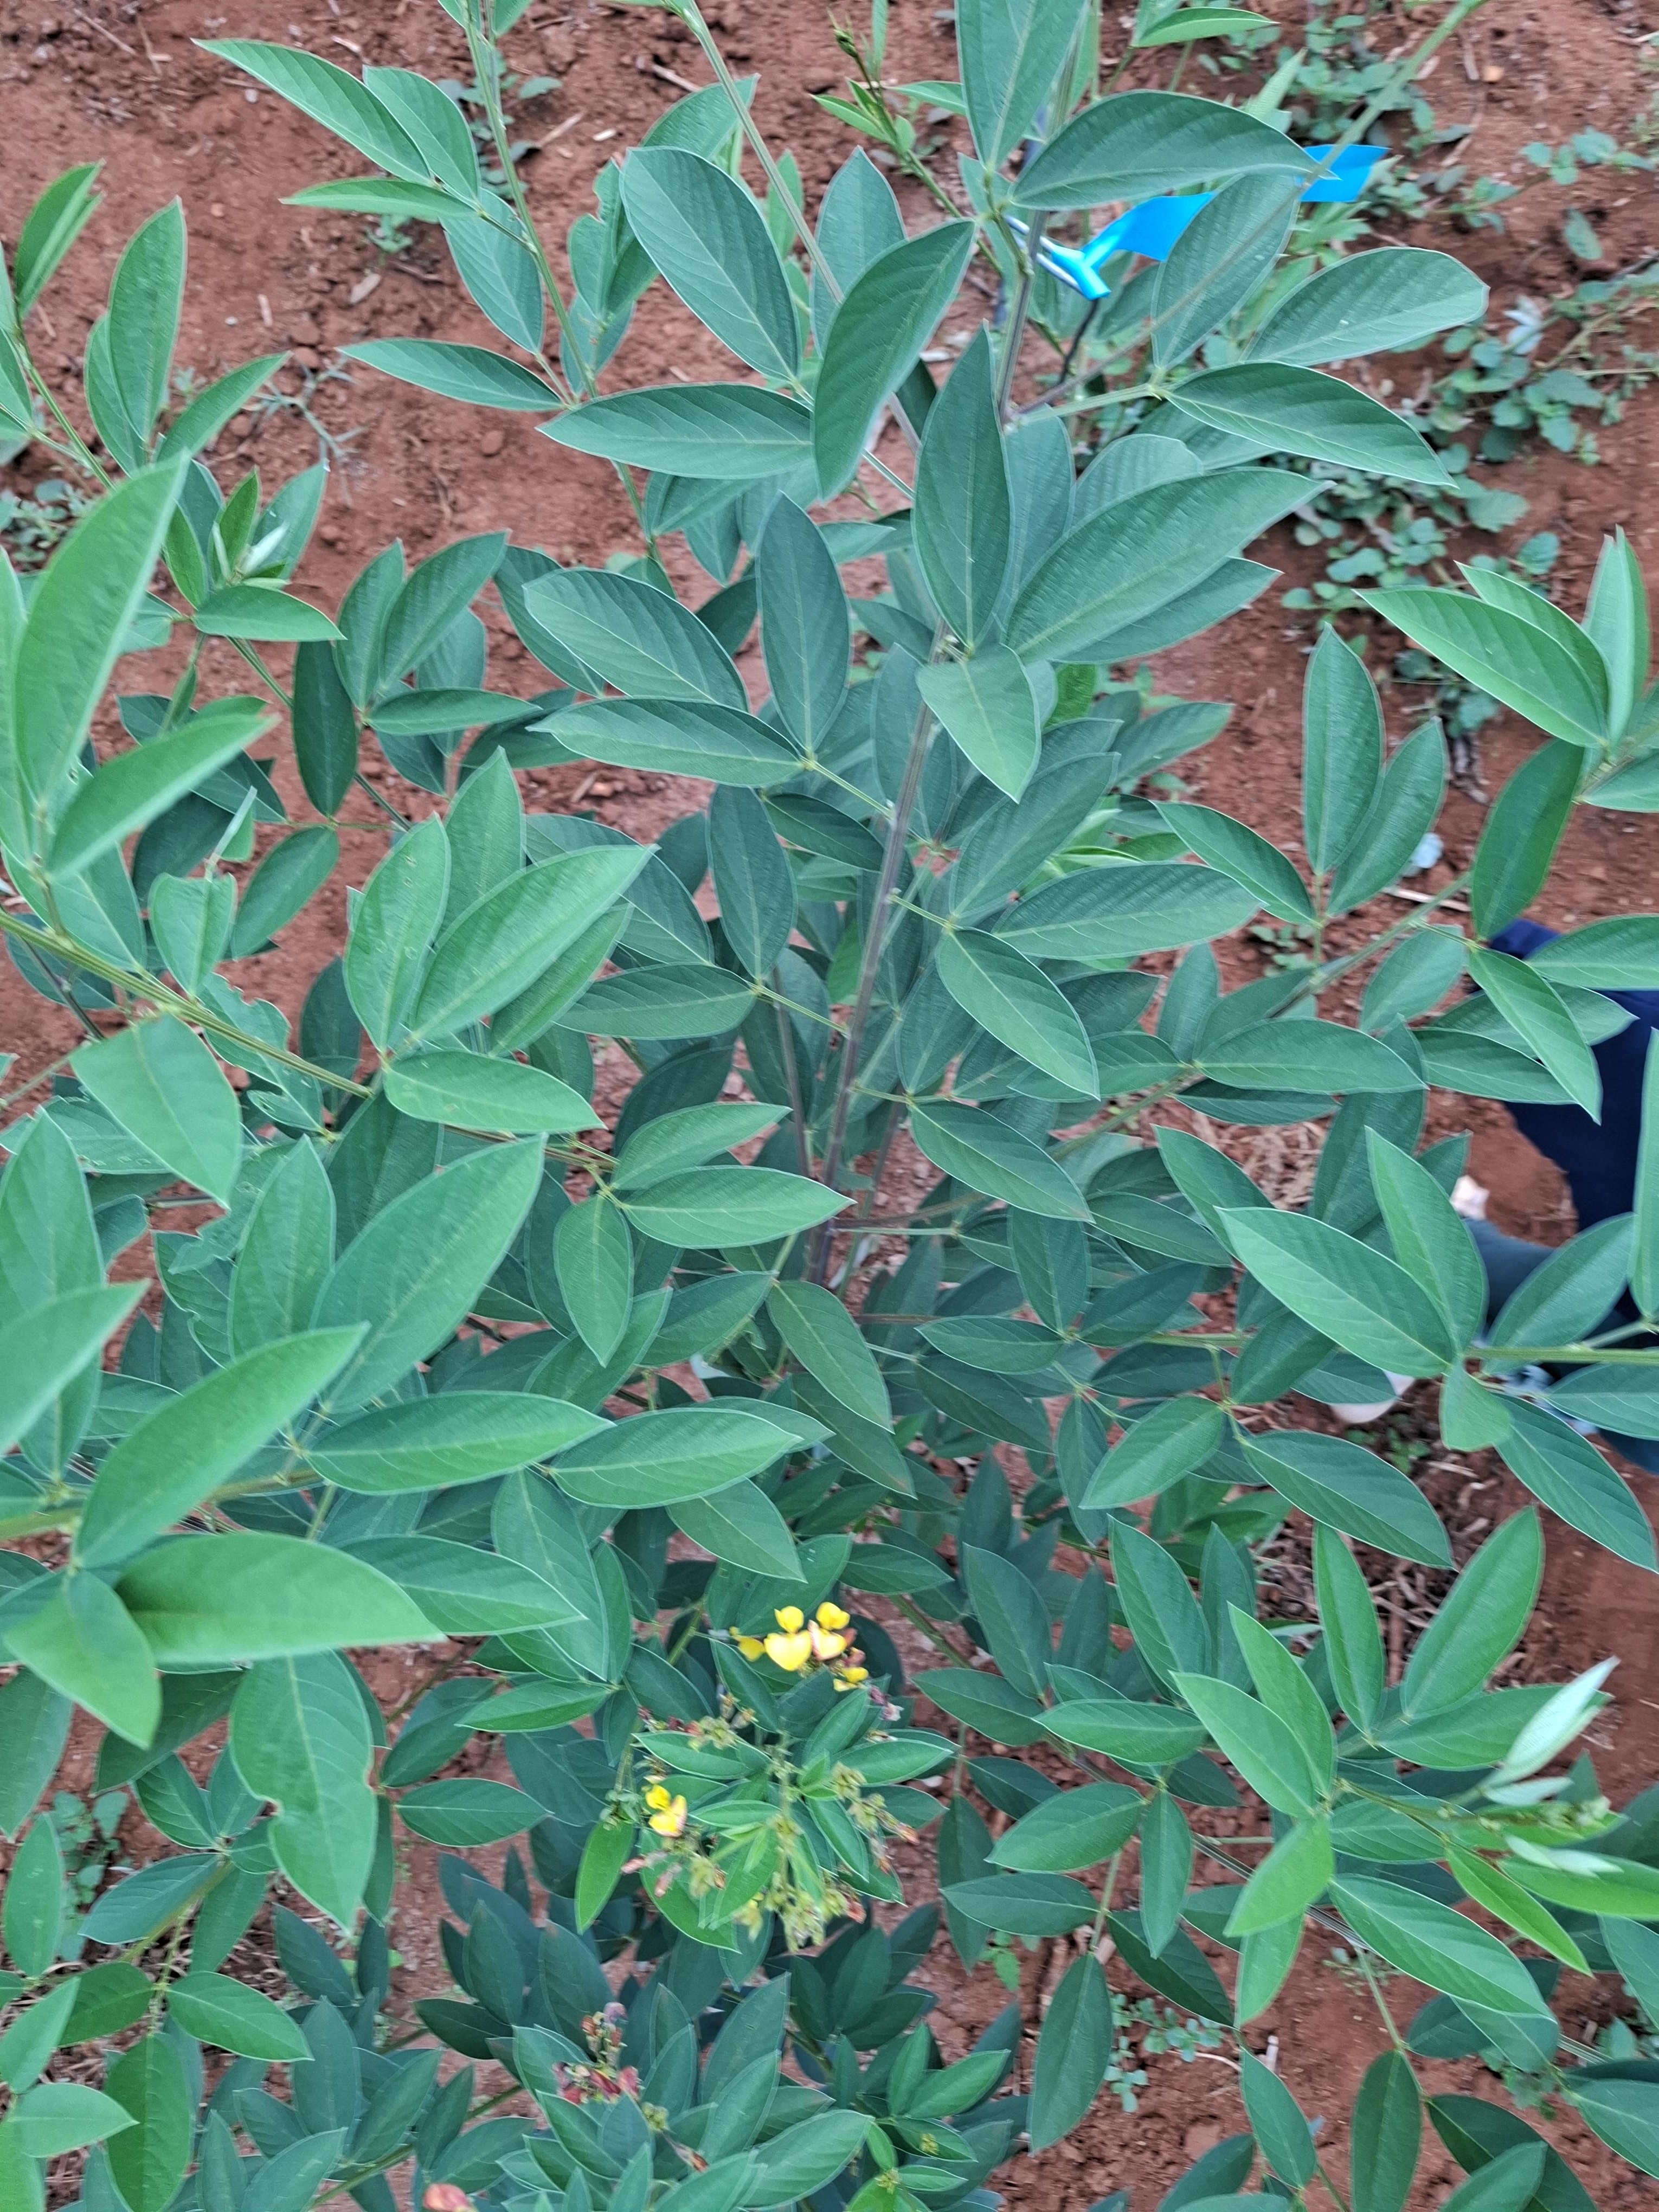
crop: pigeonpea
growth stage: vegetative
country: Kenya
